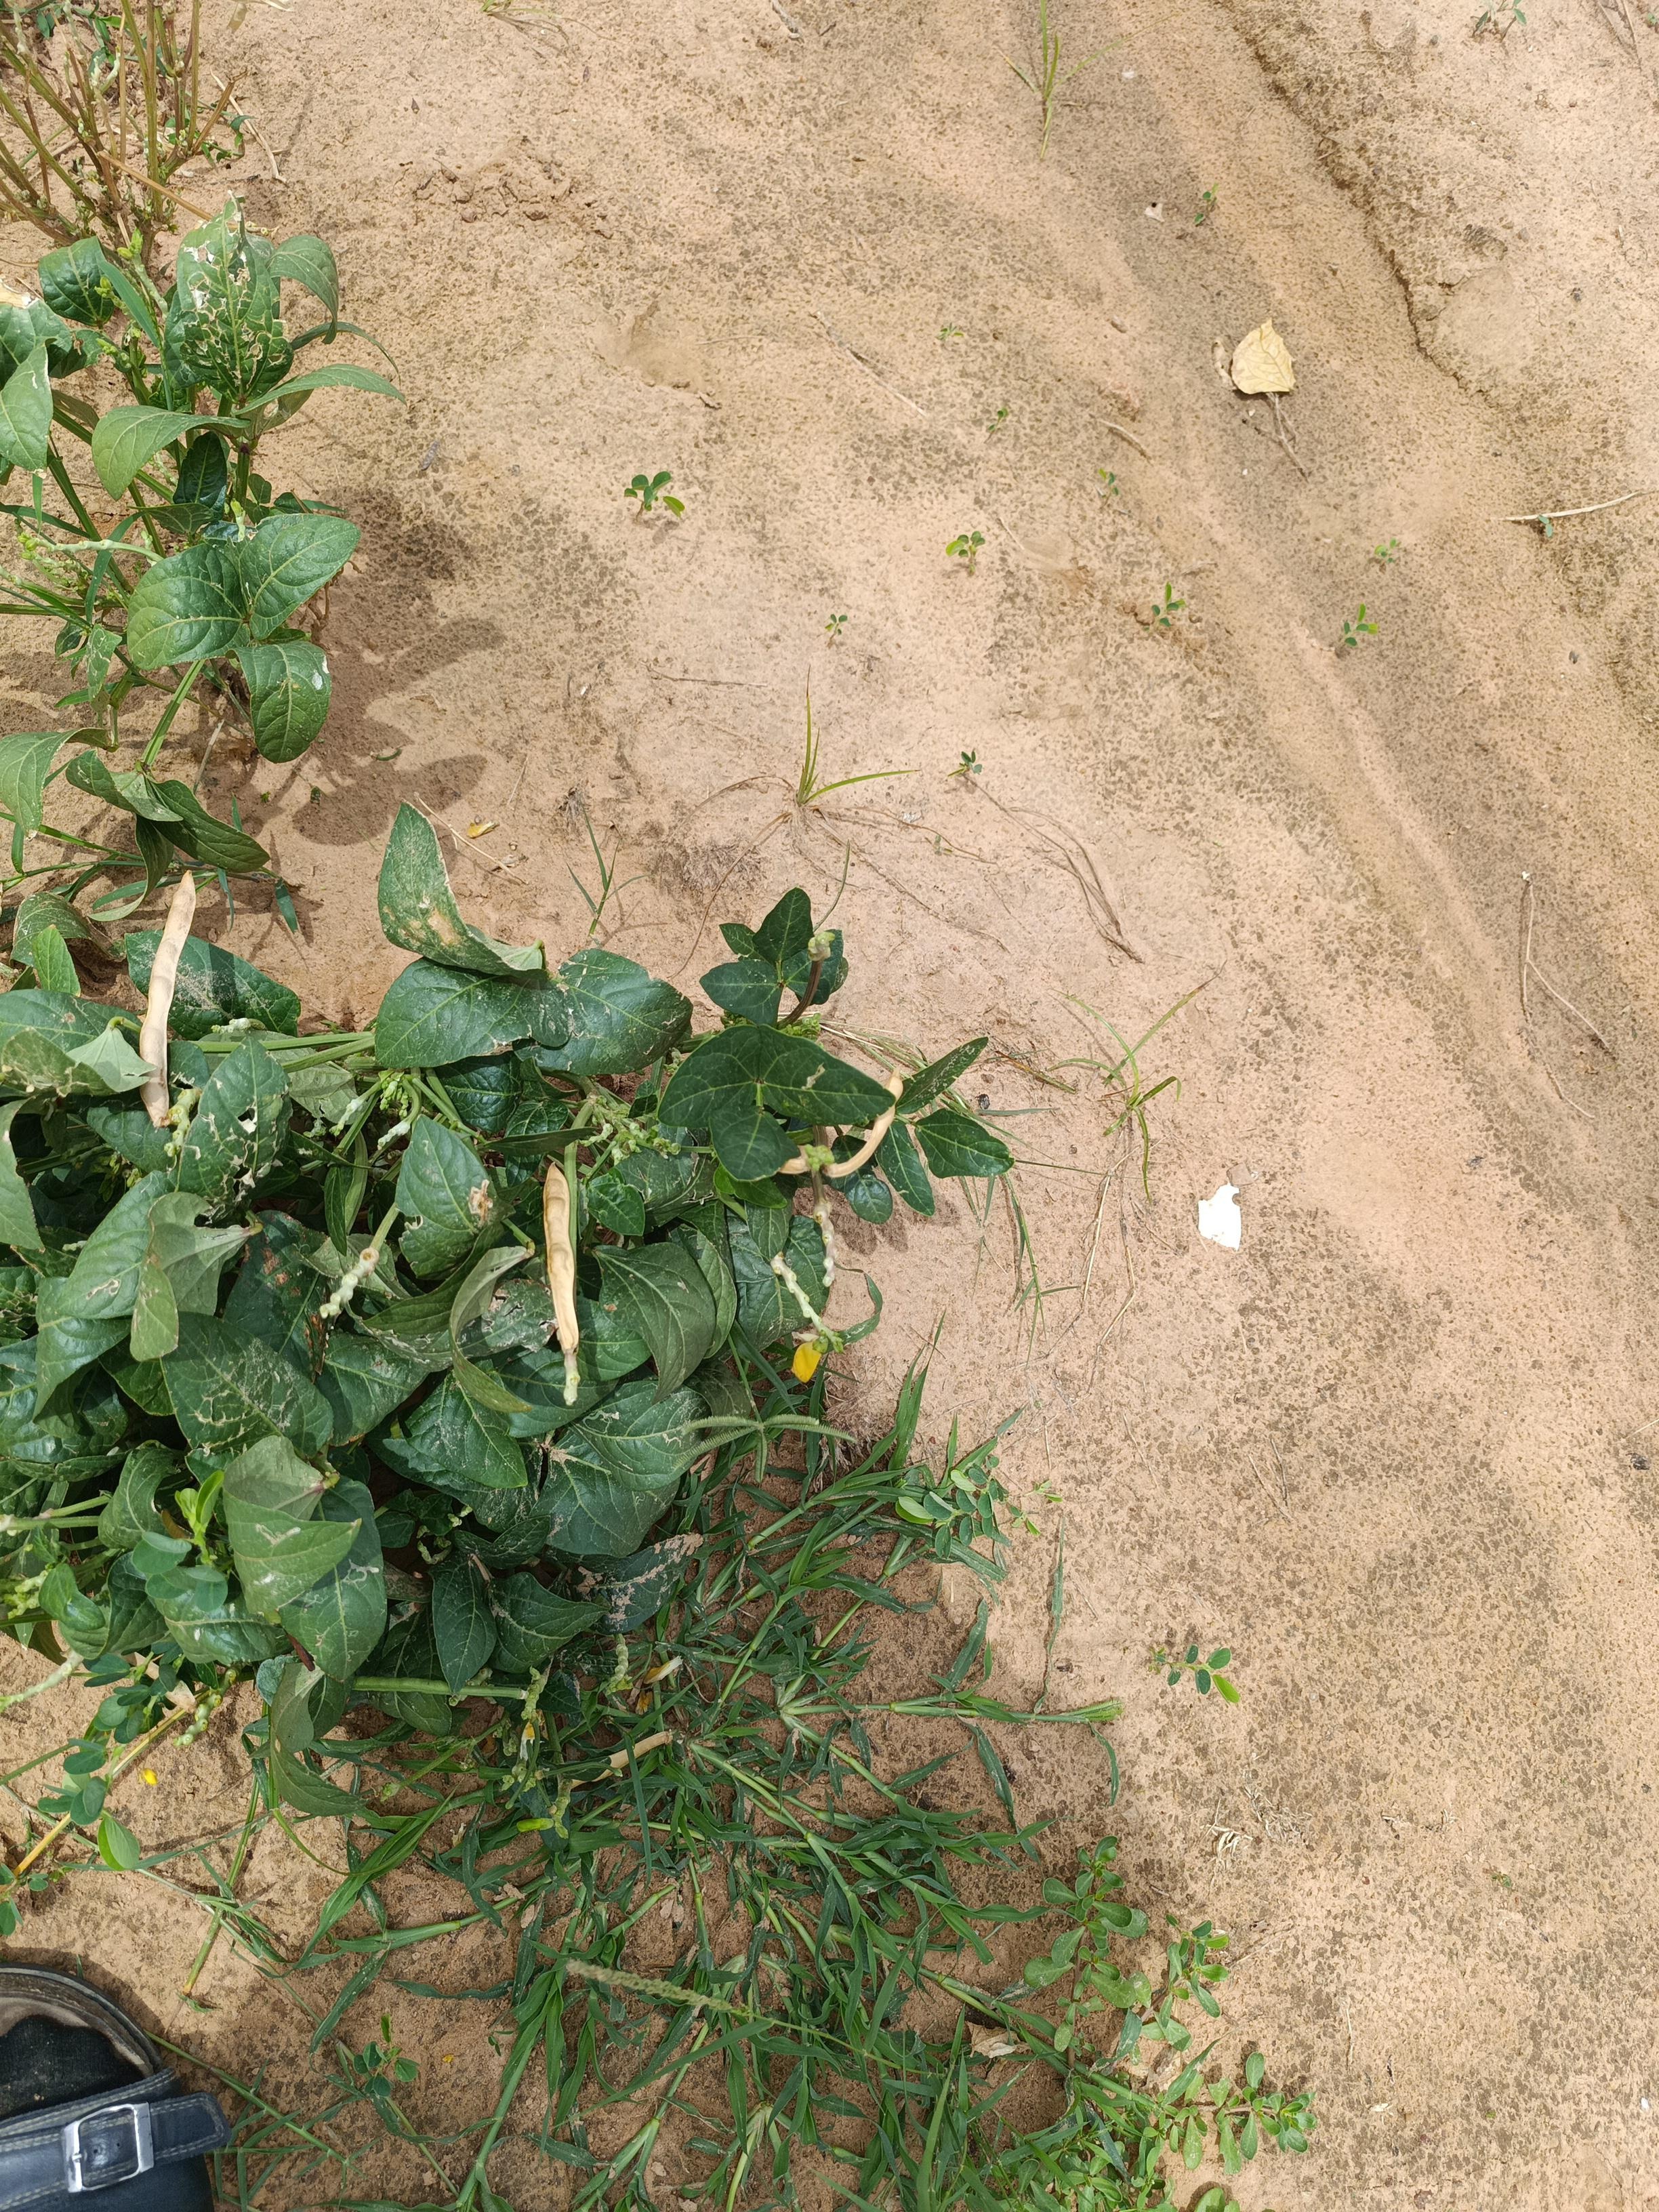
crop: cowpea
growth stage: harvest maturity
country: Nigeria
